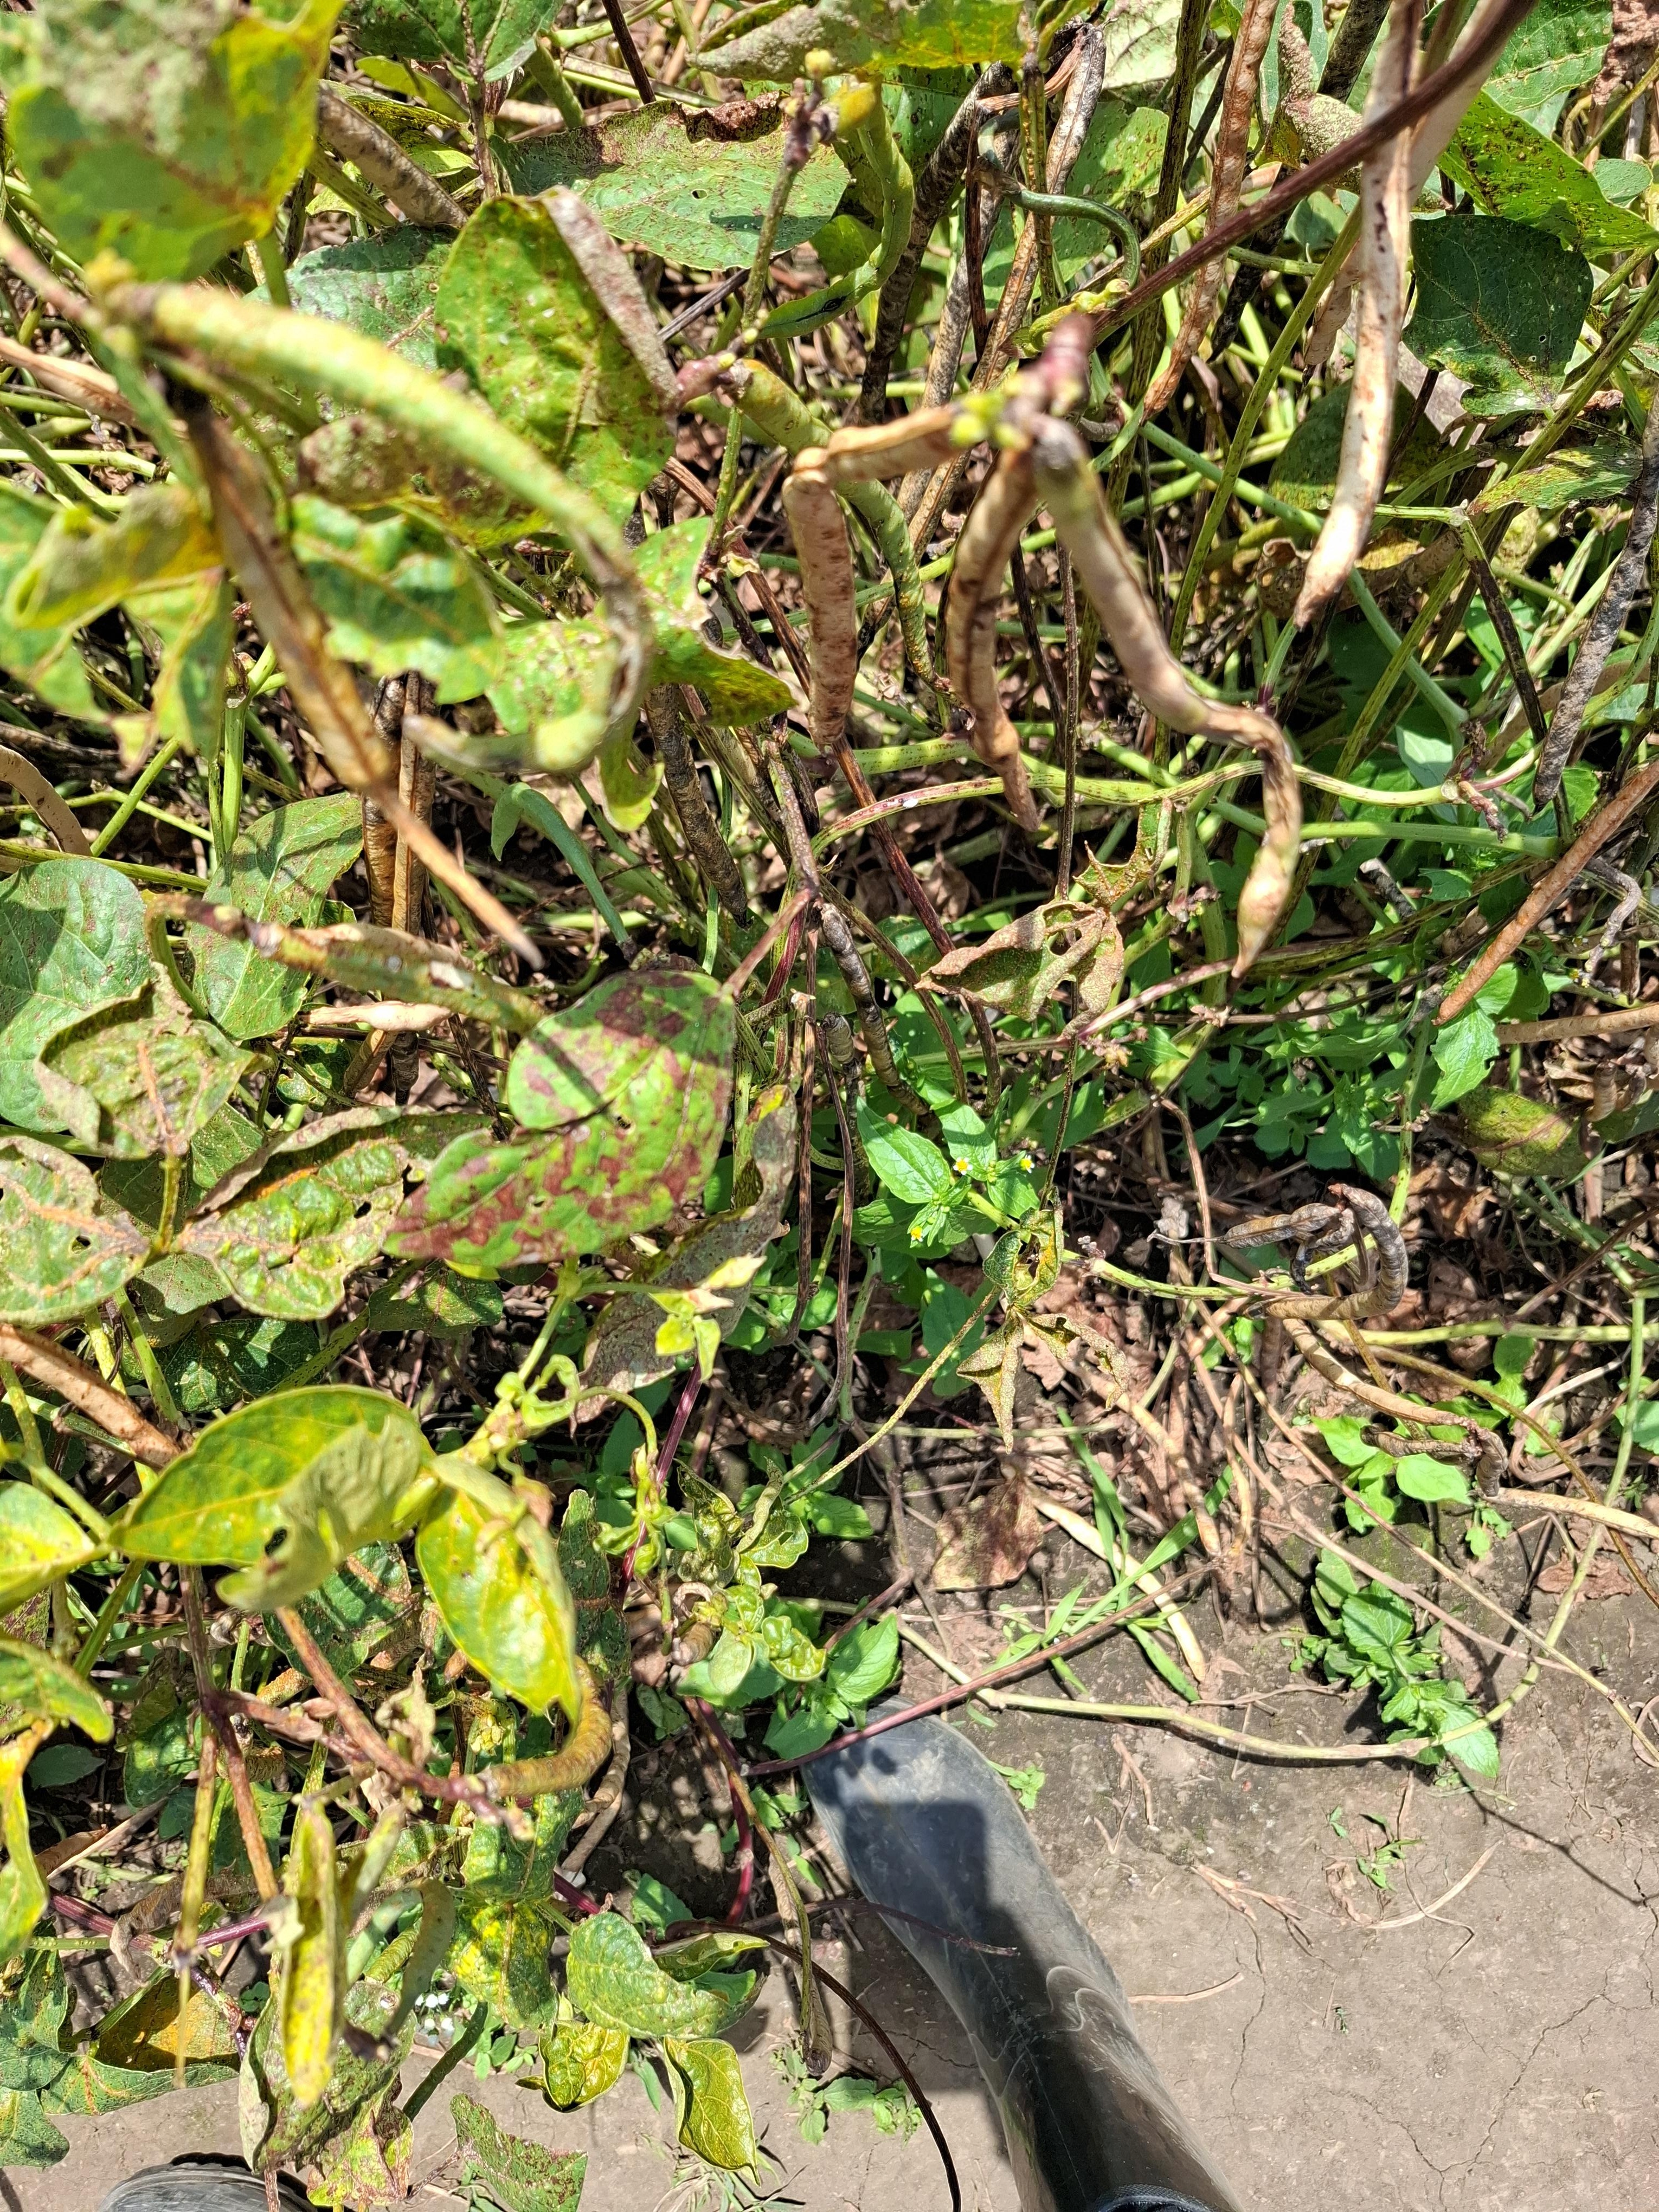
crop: cowpea
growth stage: development pod
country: Tanzania
